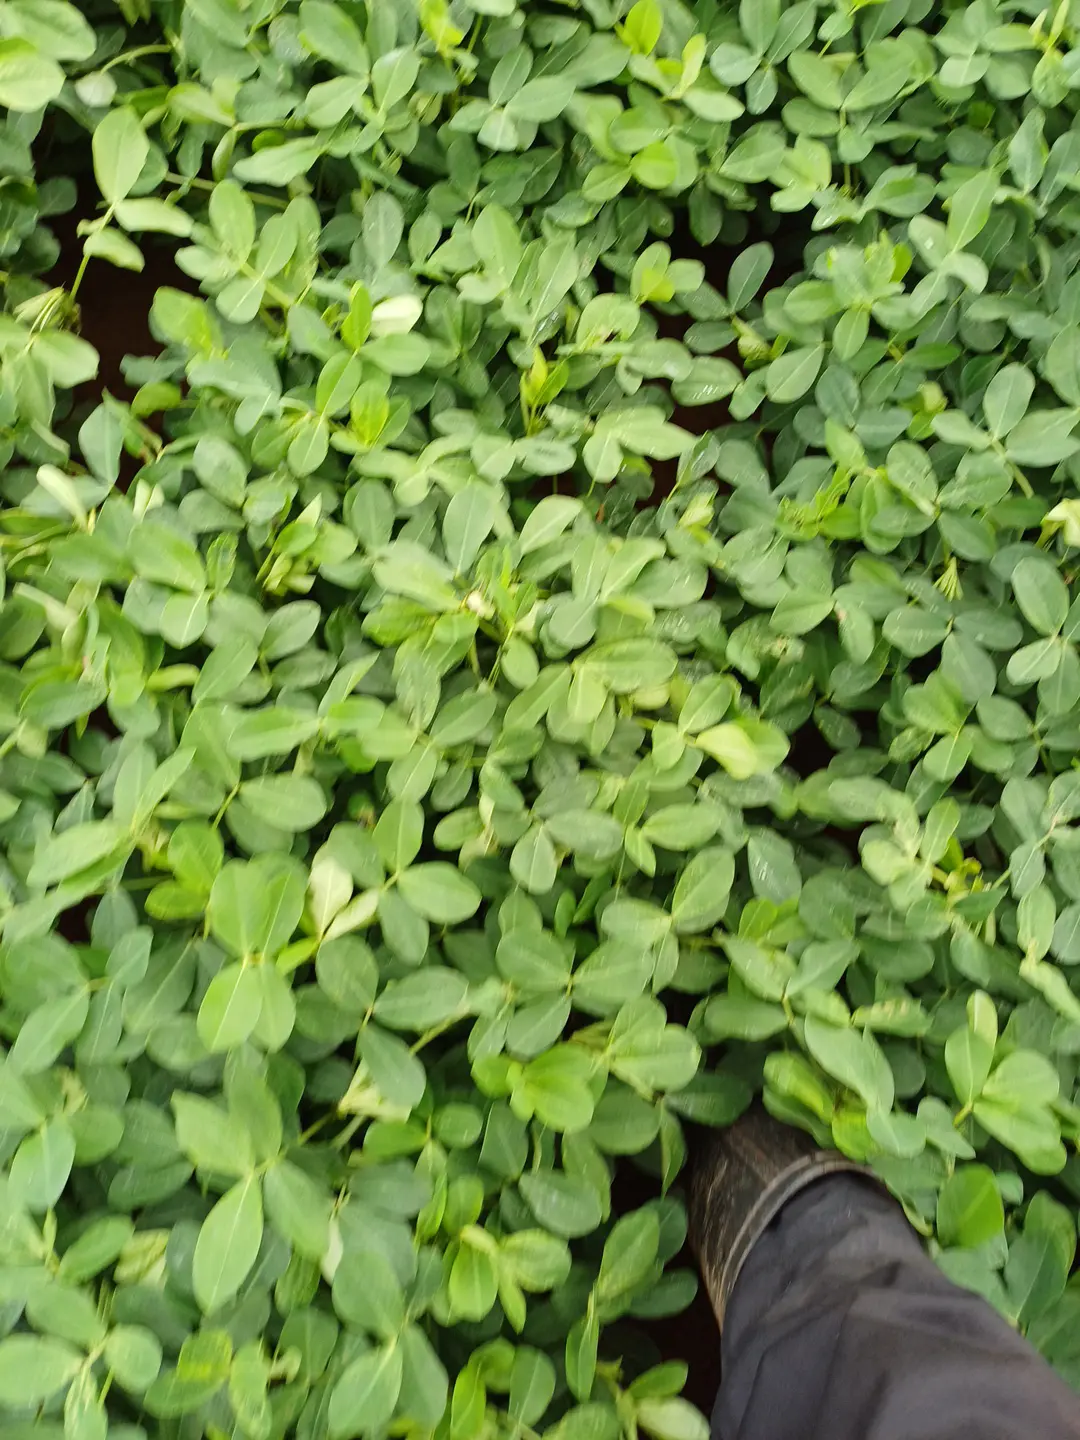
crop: groundnut
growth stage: flowering
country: Kenya
